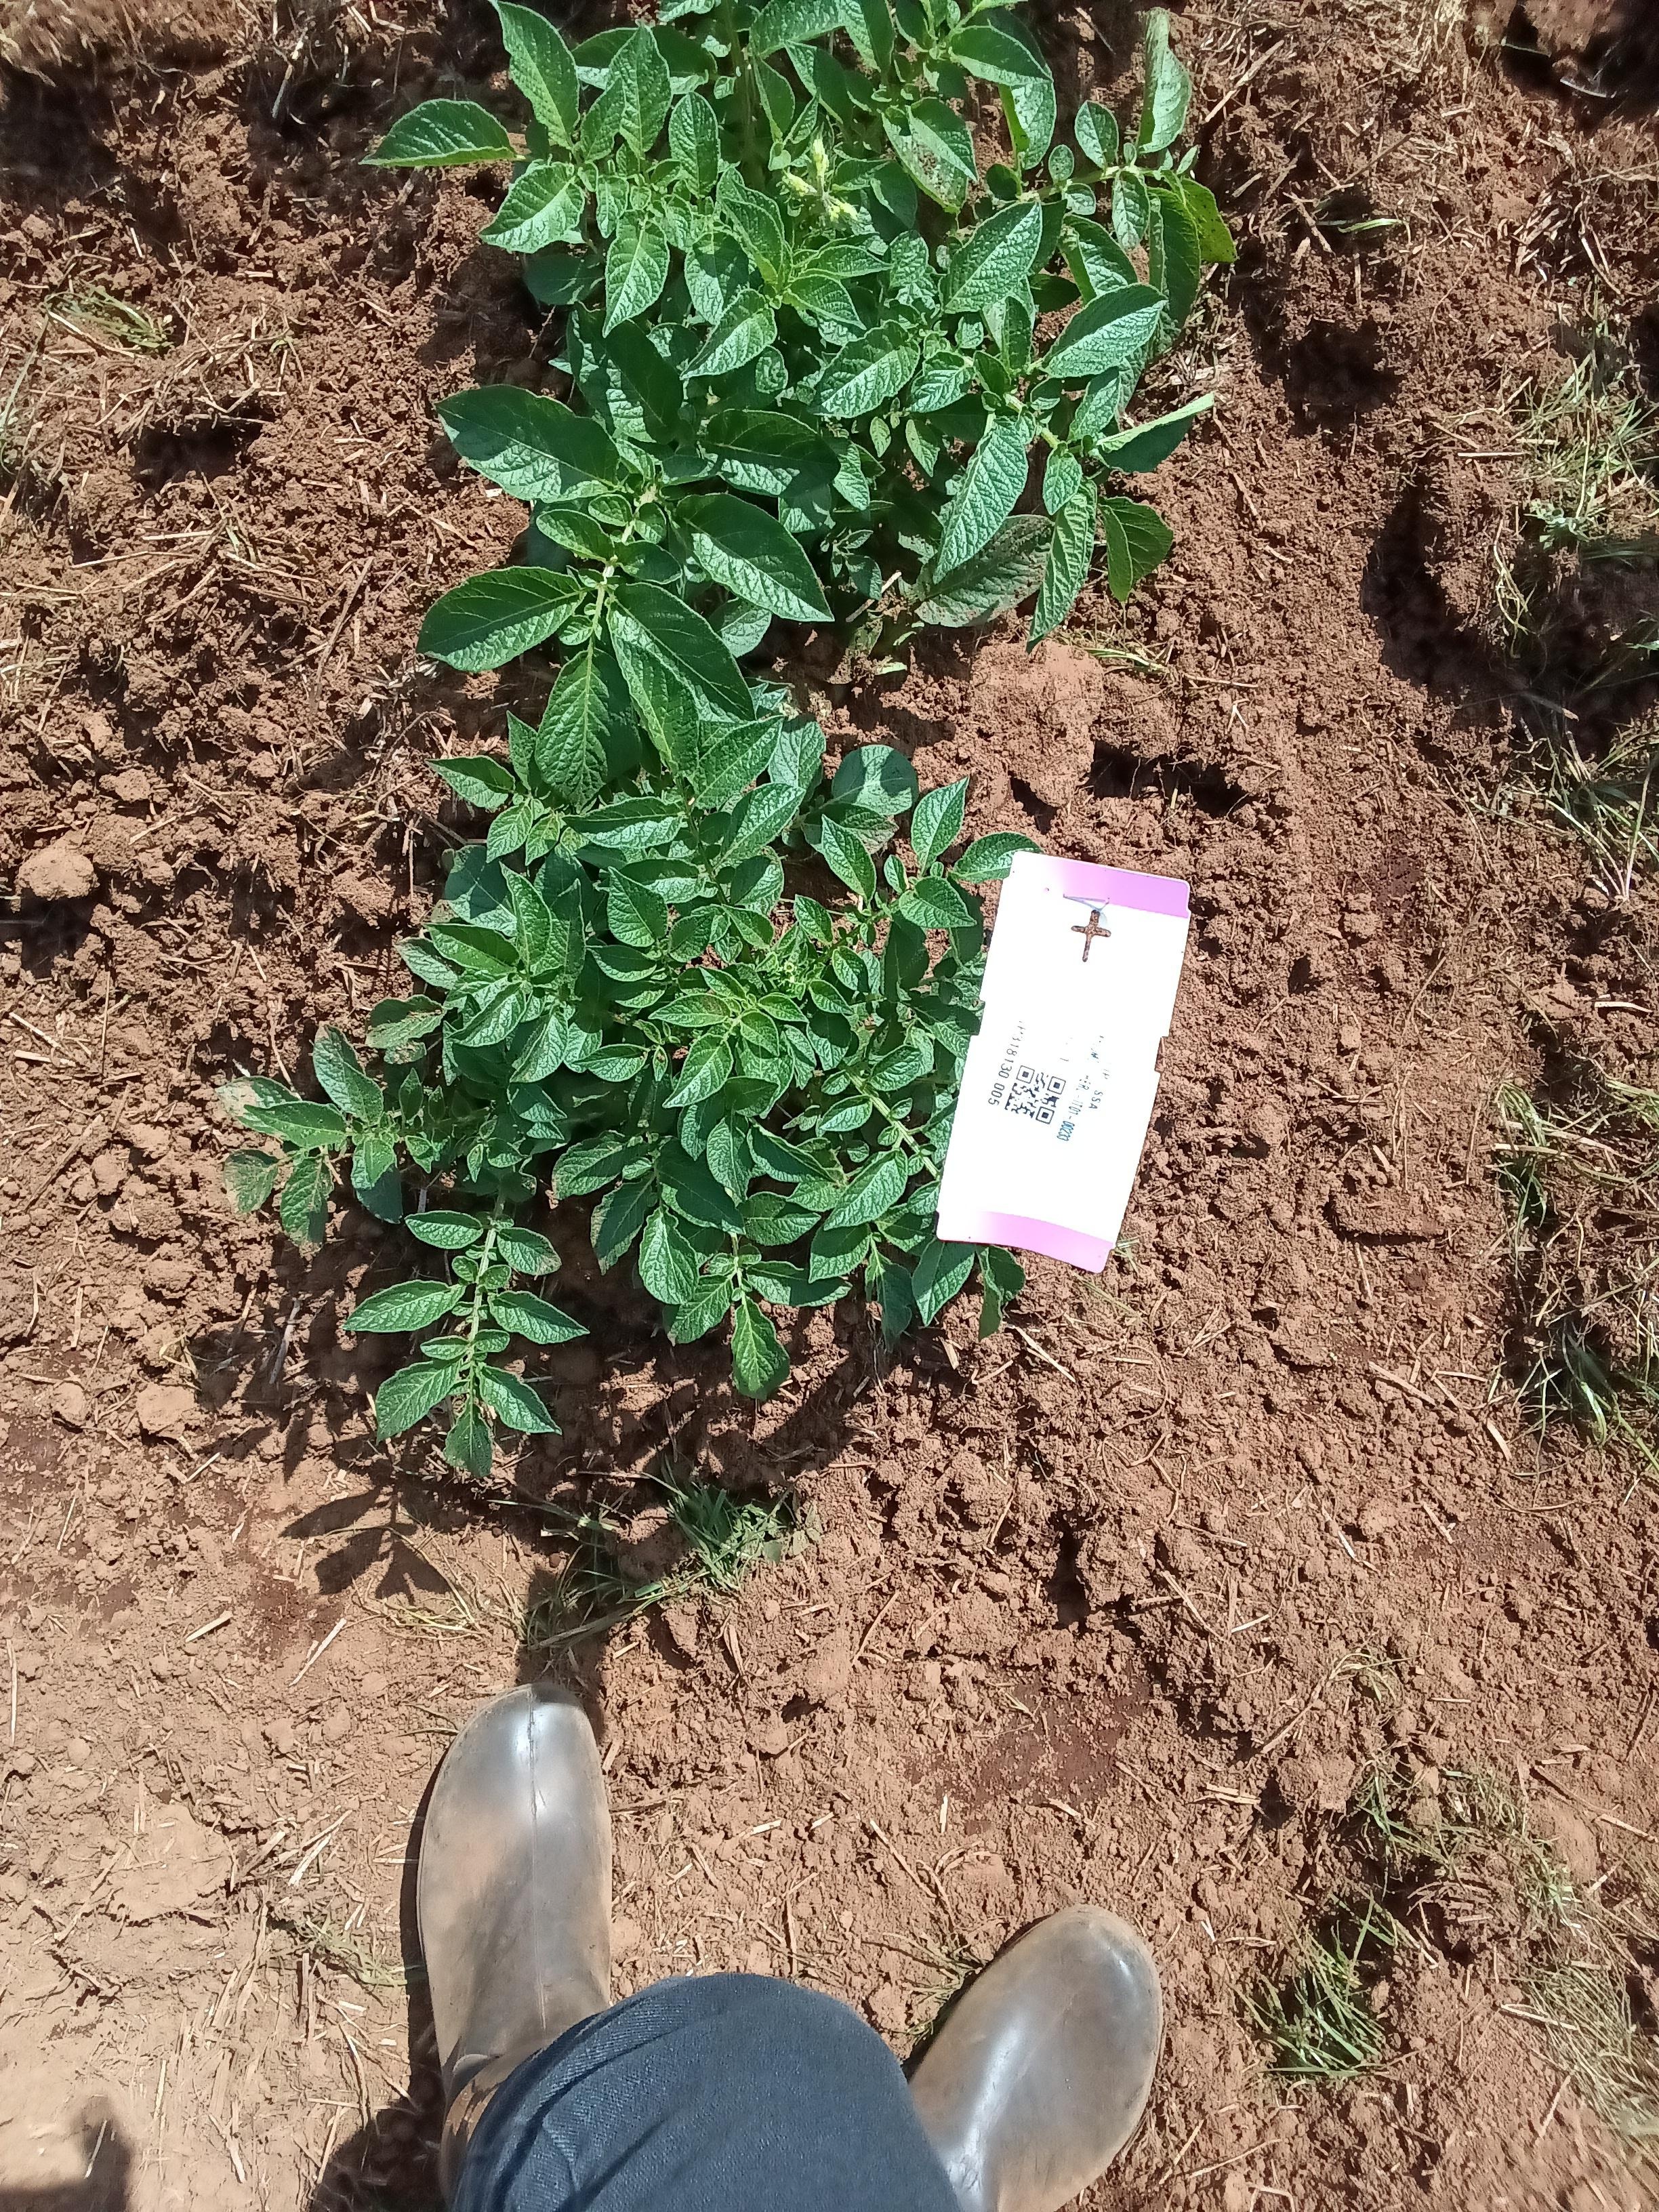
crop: potato
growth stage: vegetative
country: Kenya
